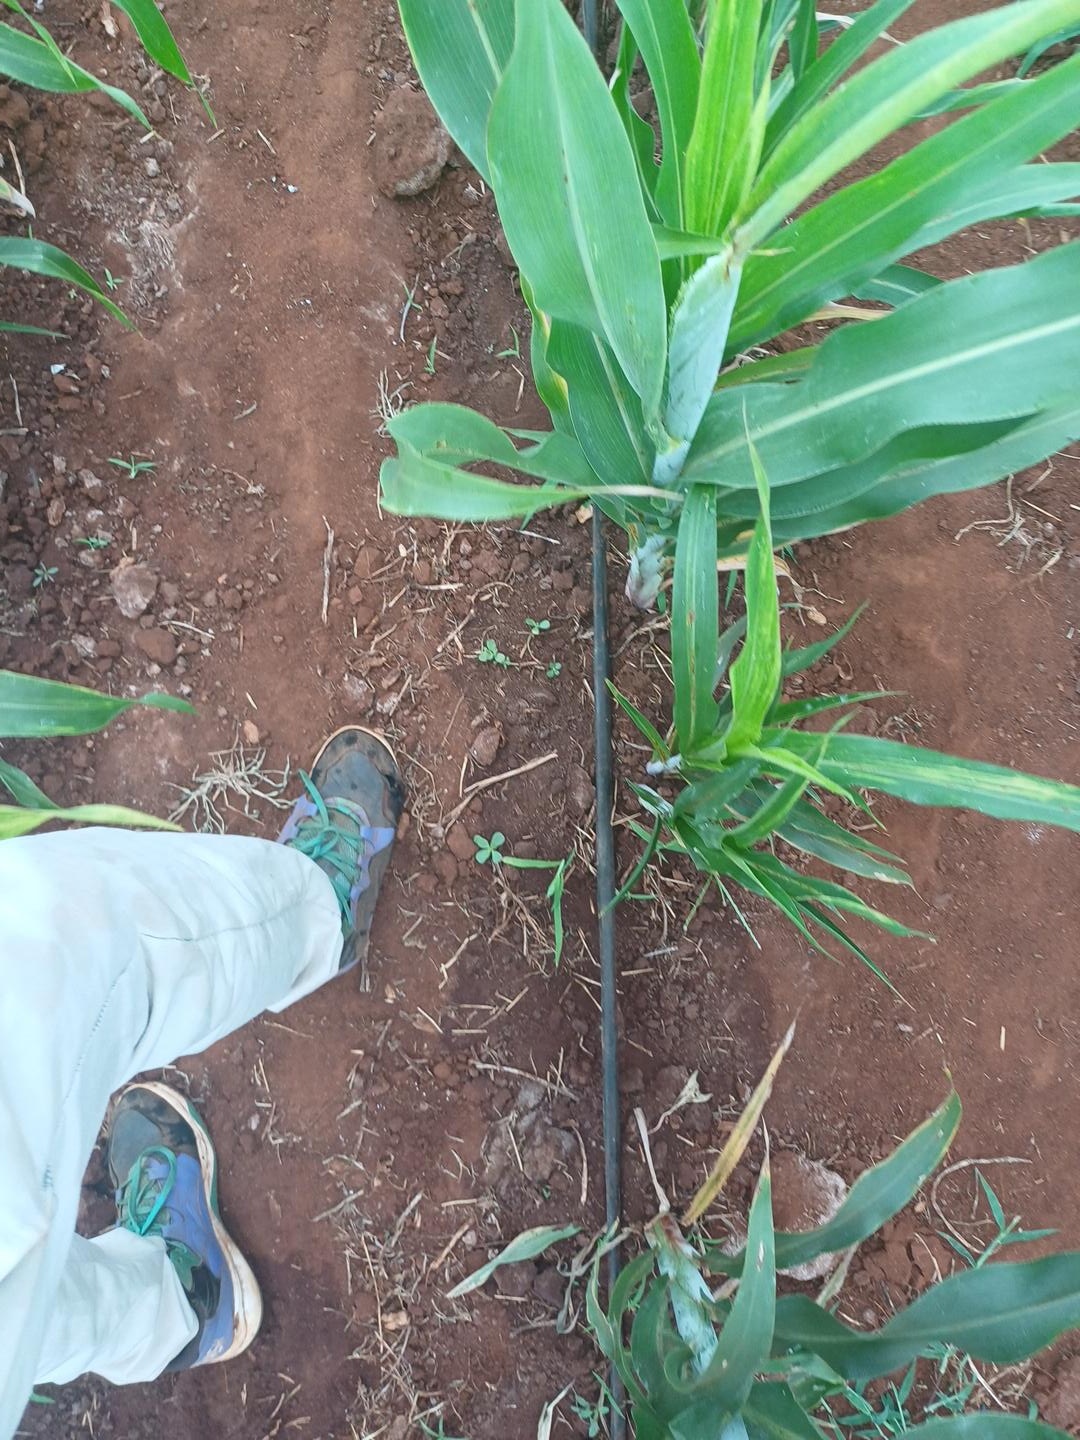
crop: sorghum
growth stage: heading tuber
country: Kenya
